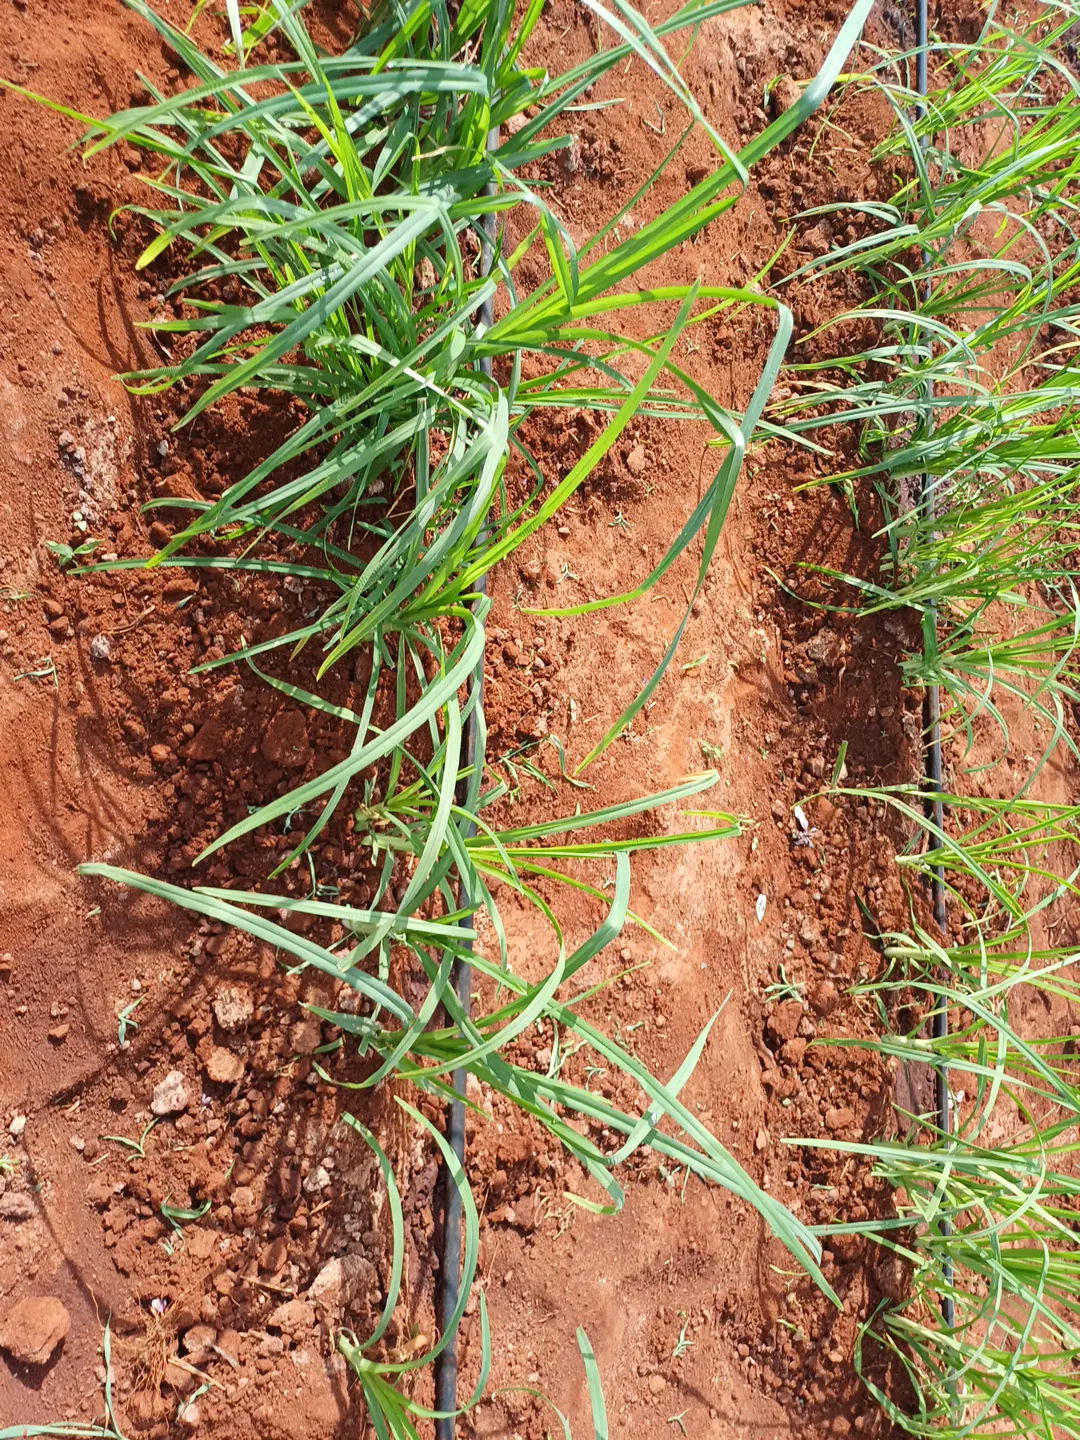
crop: finger millet
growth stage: elongation stem
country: Kenya
